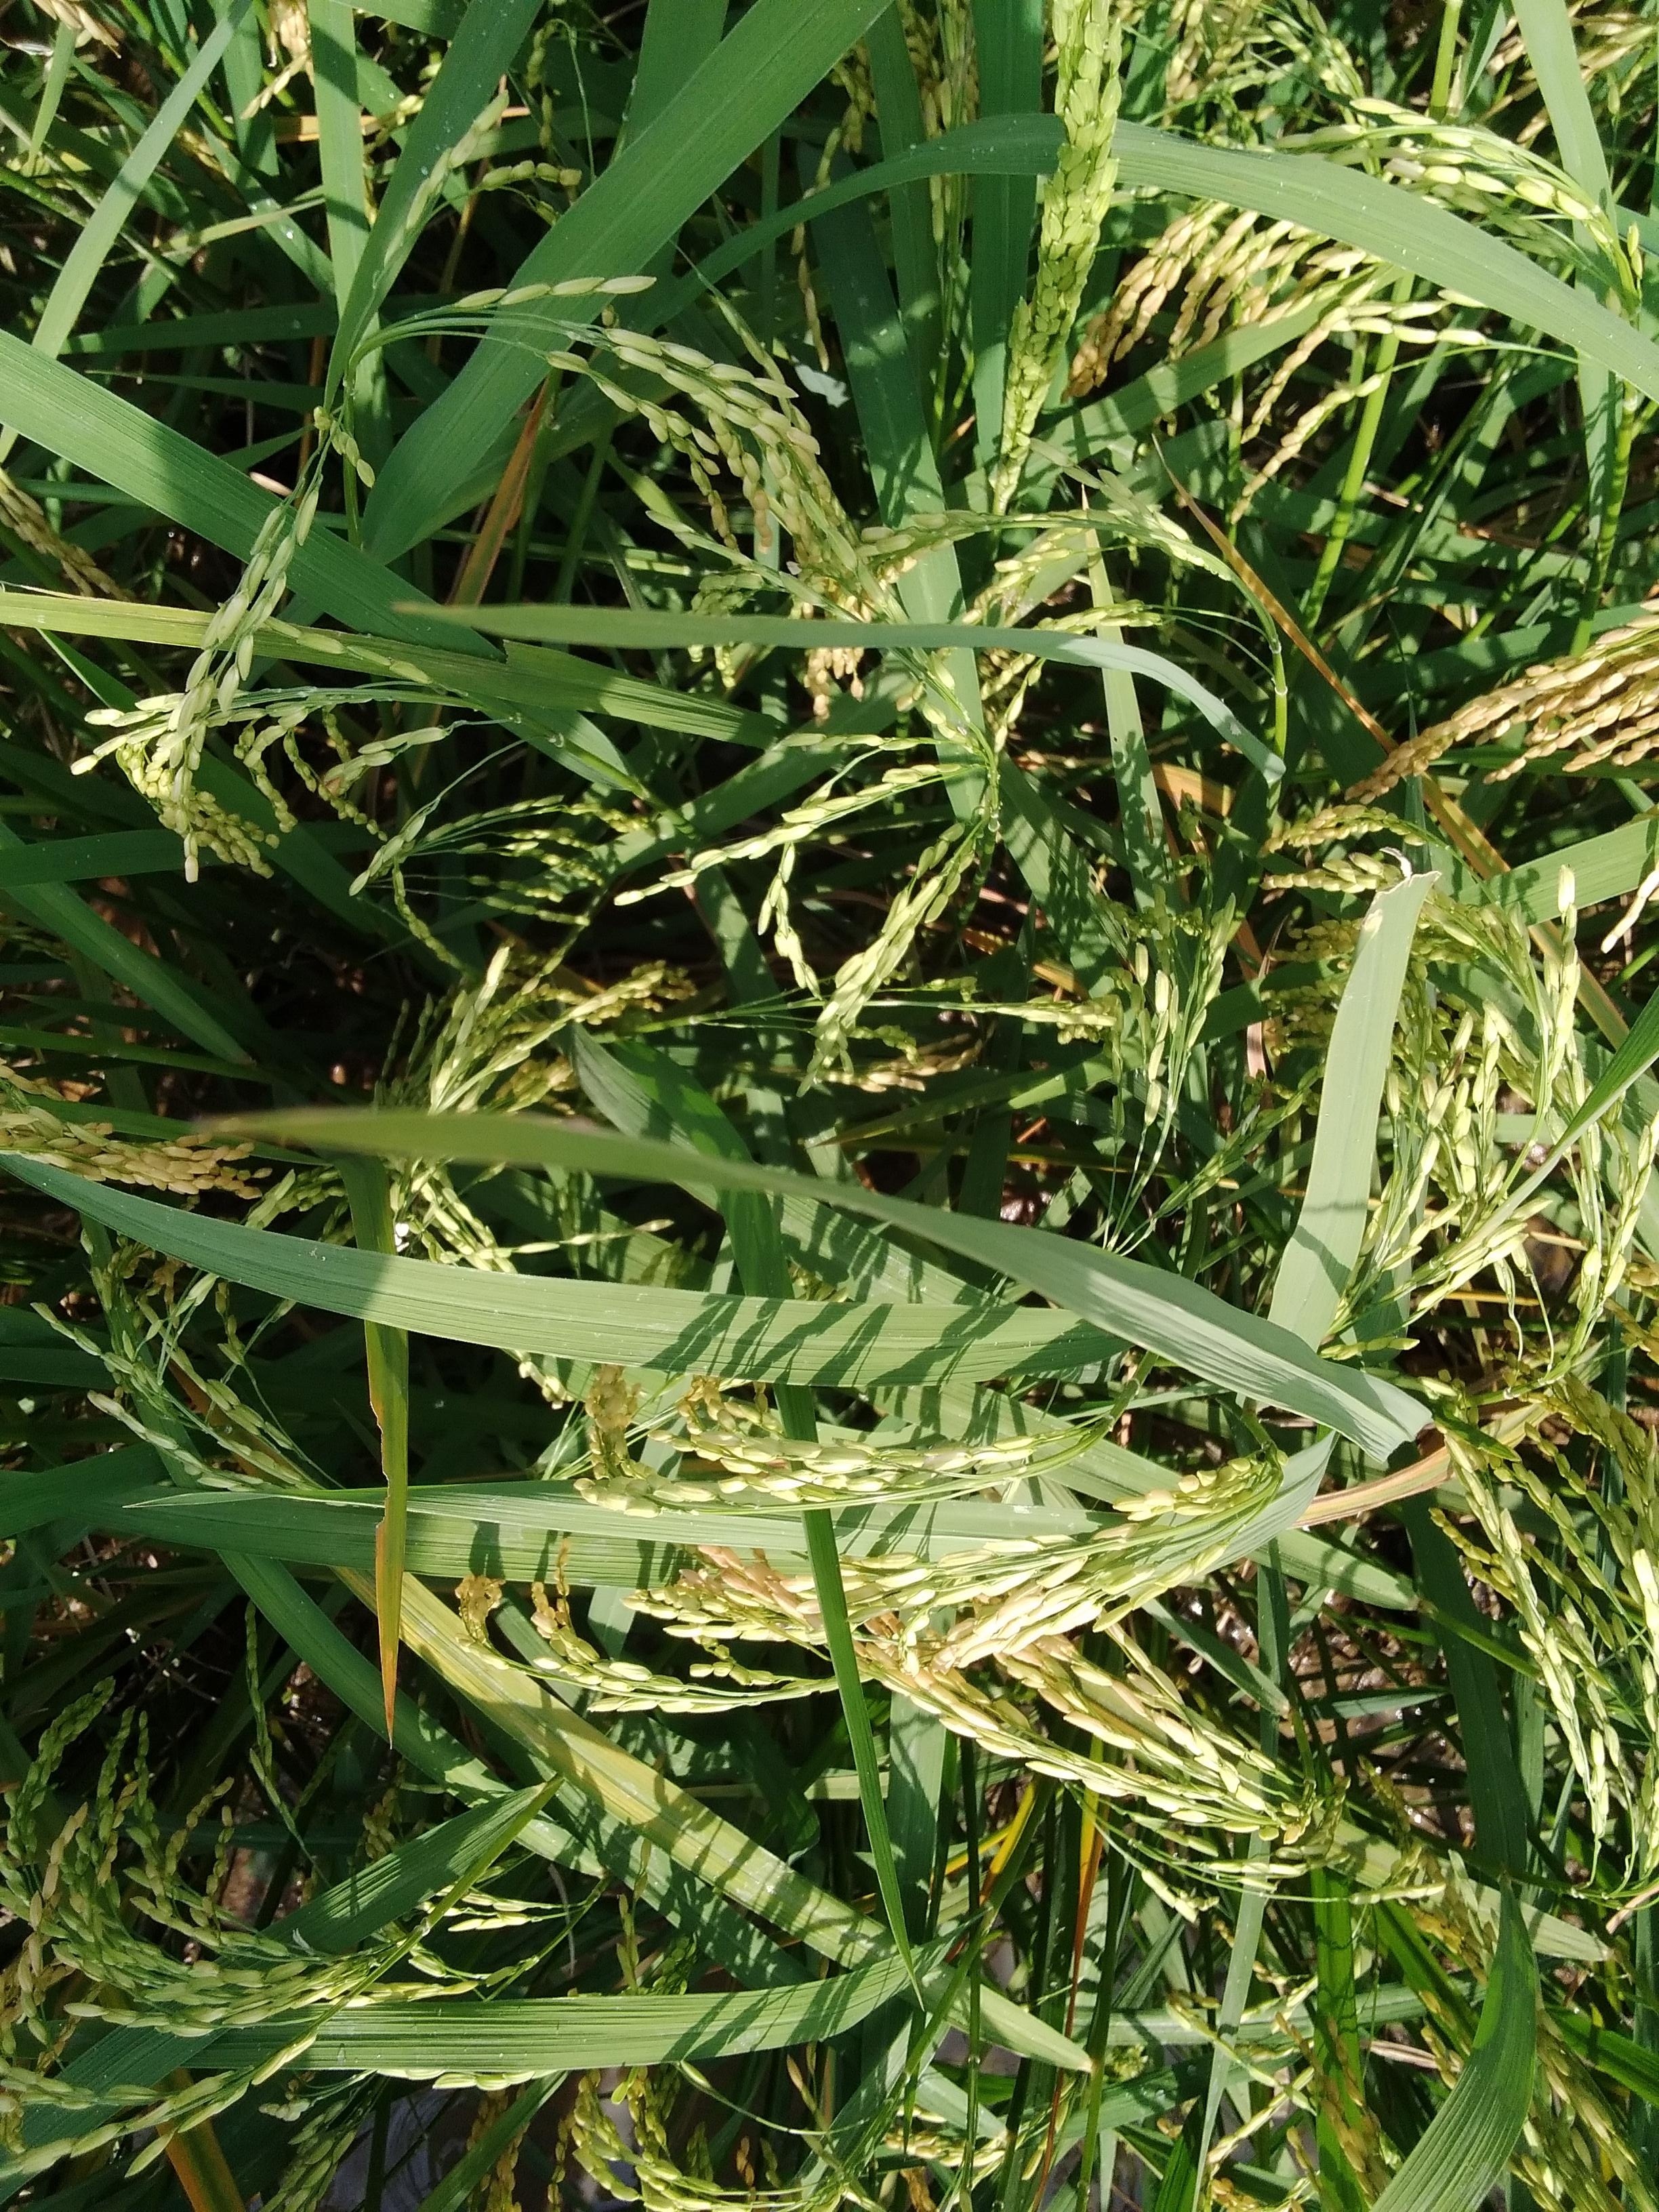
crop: rice
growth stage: ripening
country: Nigeria
